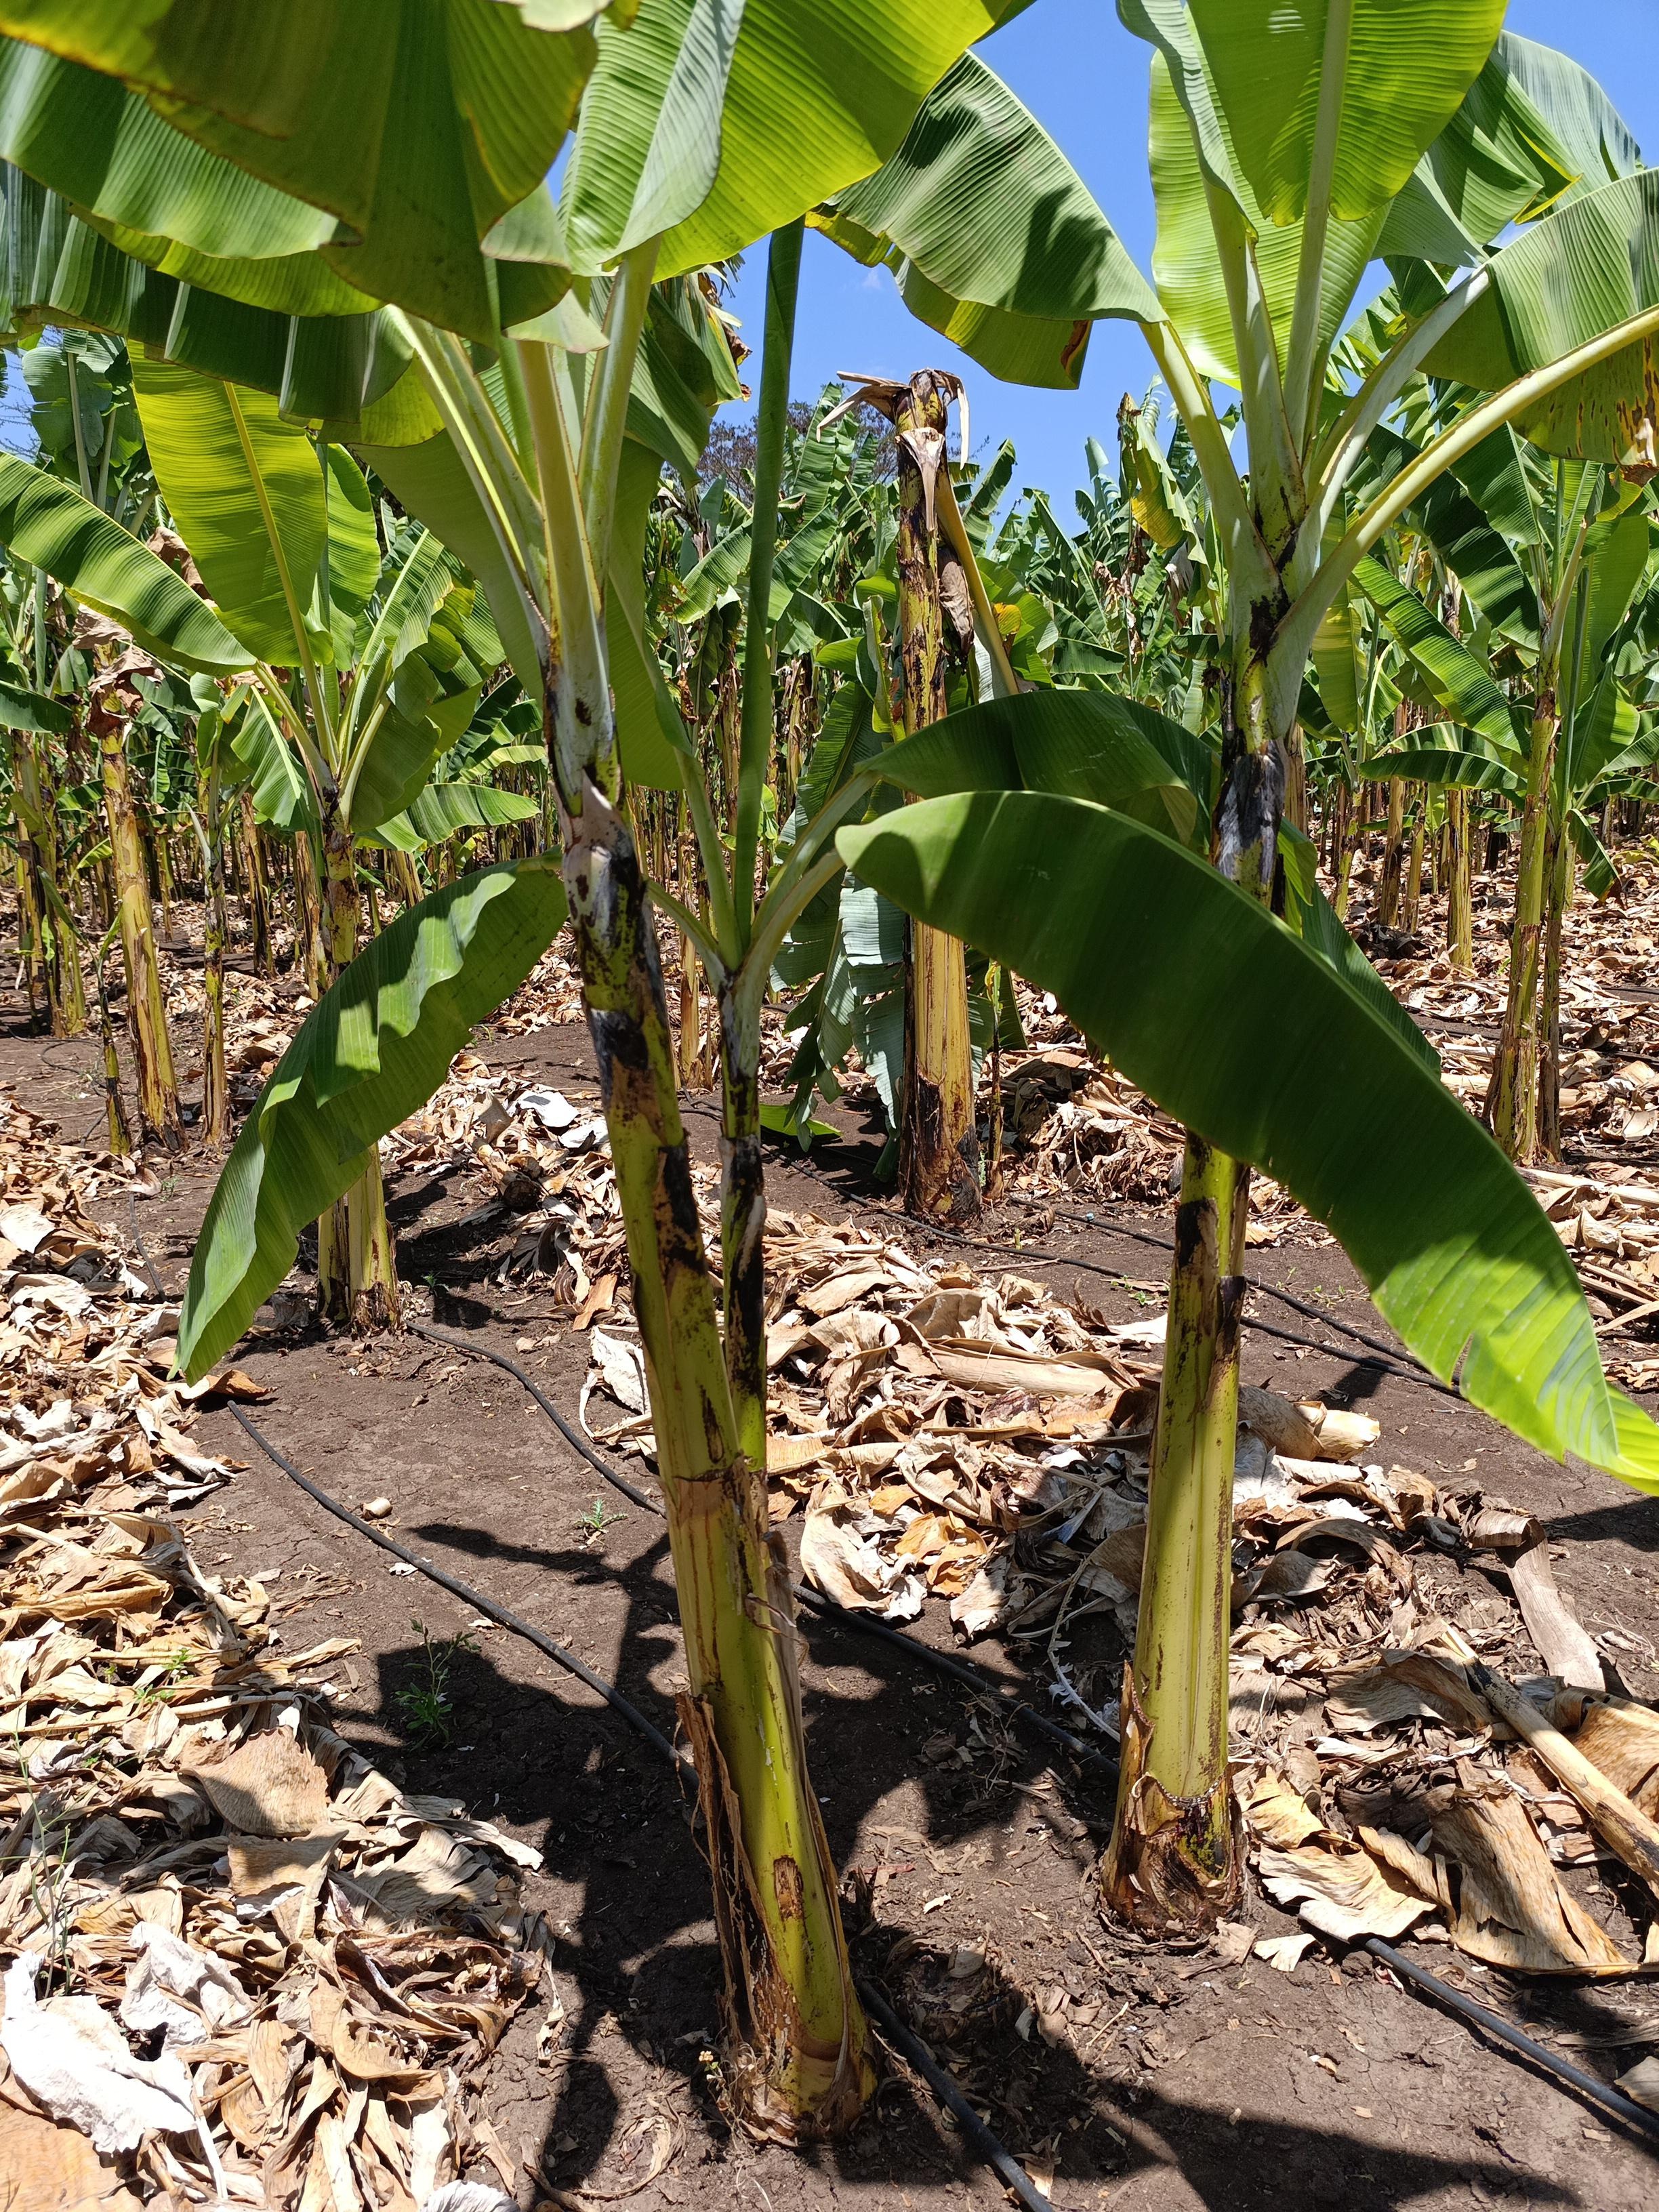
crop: banana
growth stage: vegetative
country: Tanzania
